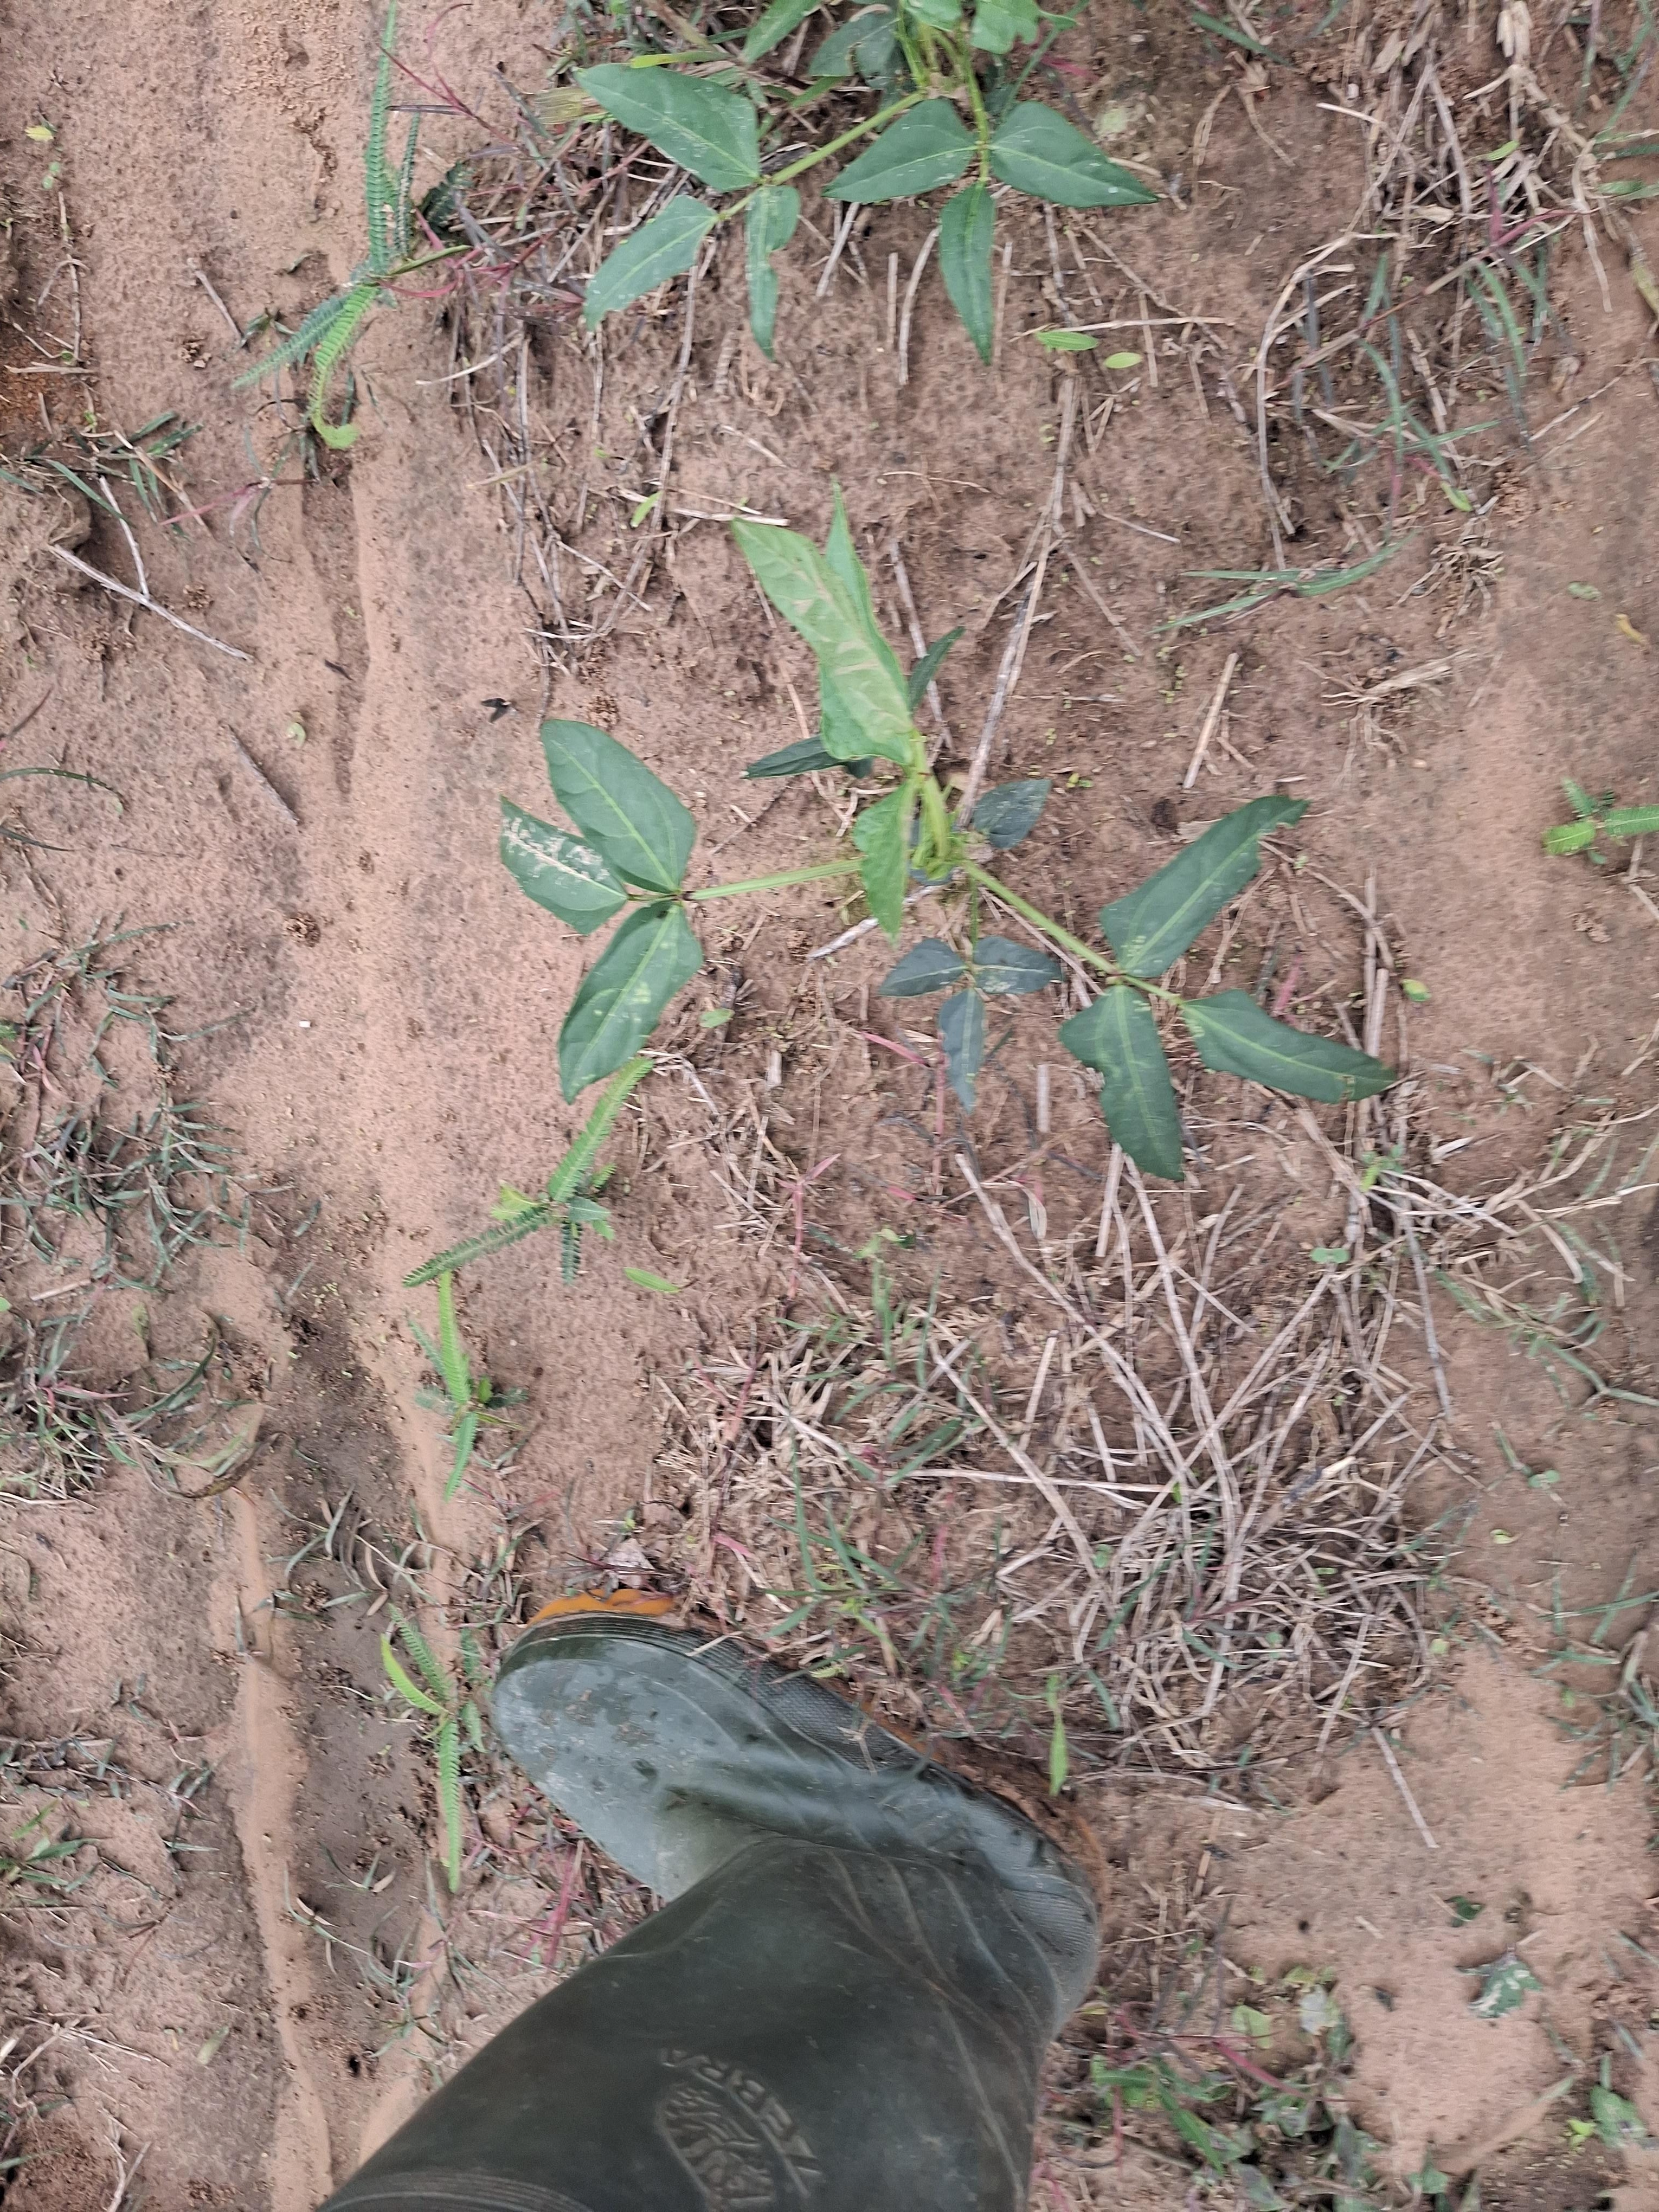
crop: cowpea
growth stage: vegetative
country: Nigeria
